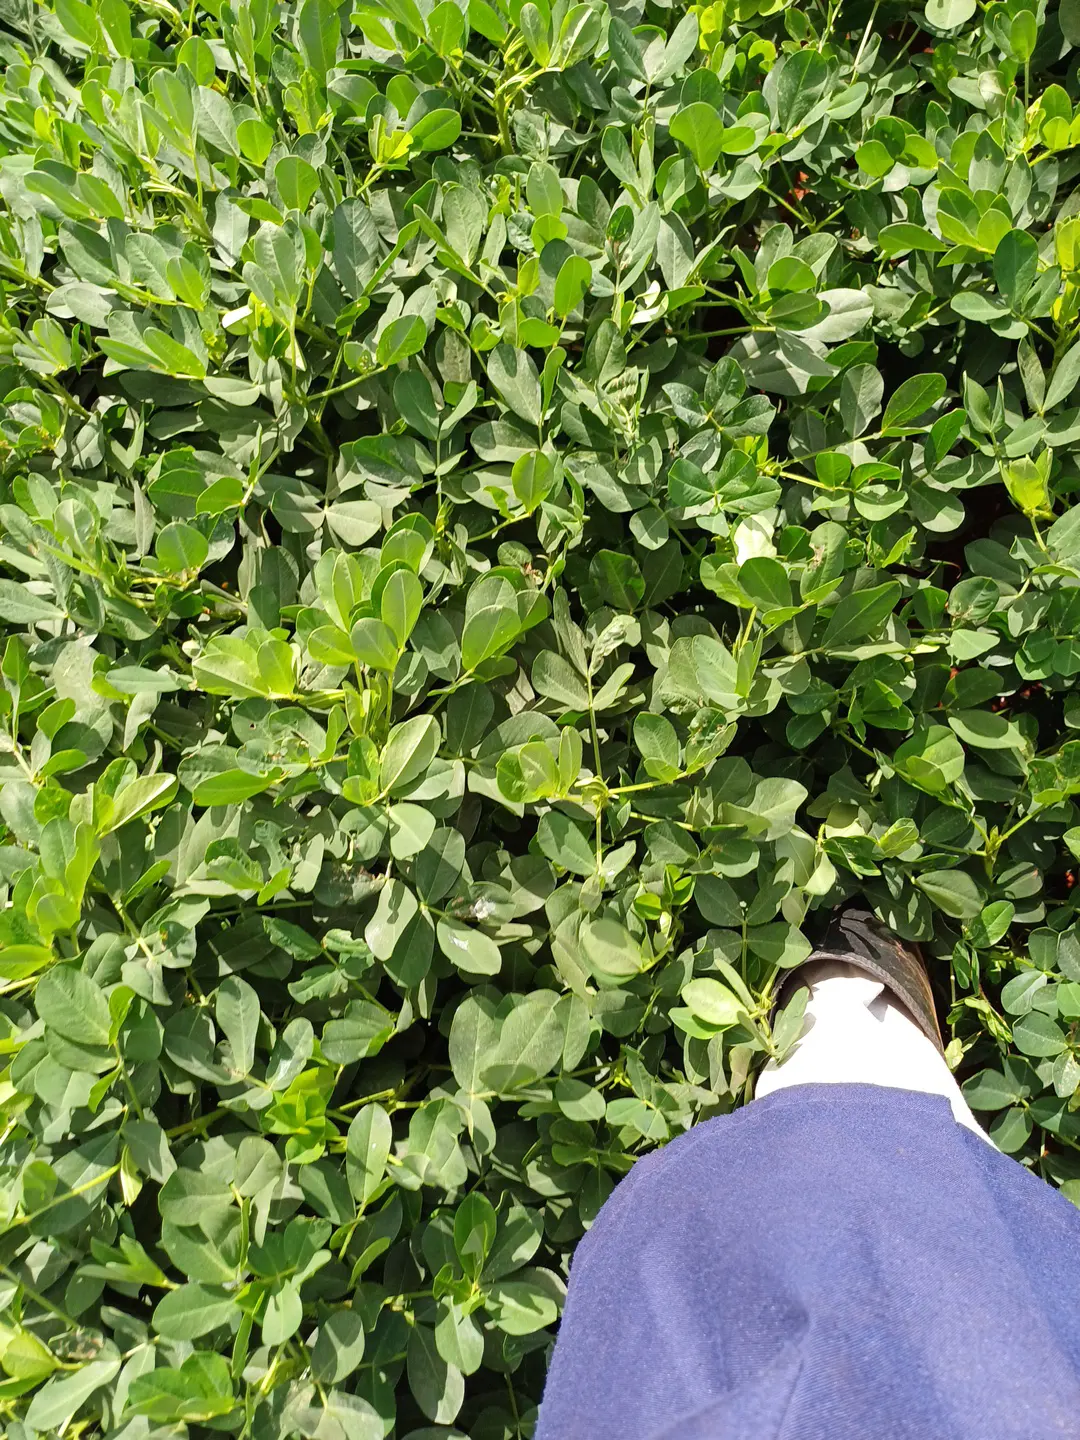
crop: groundnut
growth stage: pegging
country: Kenya
